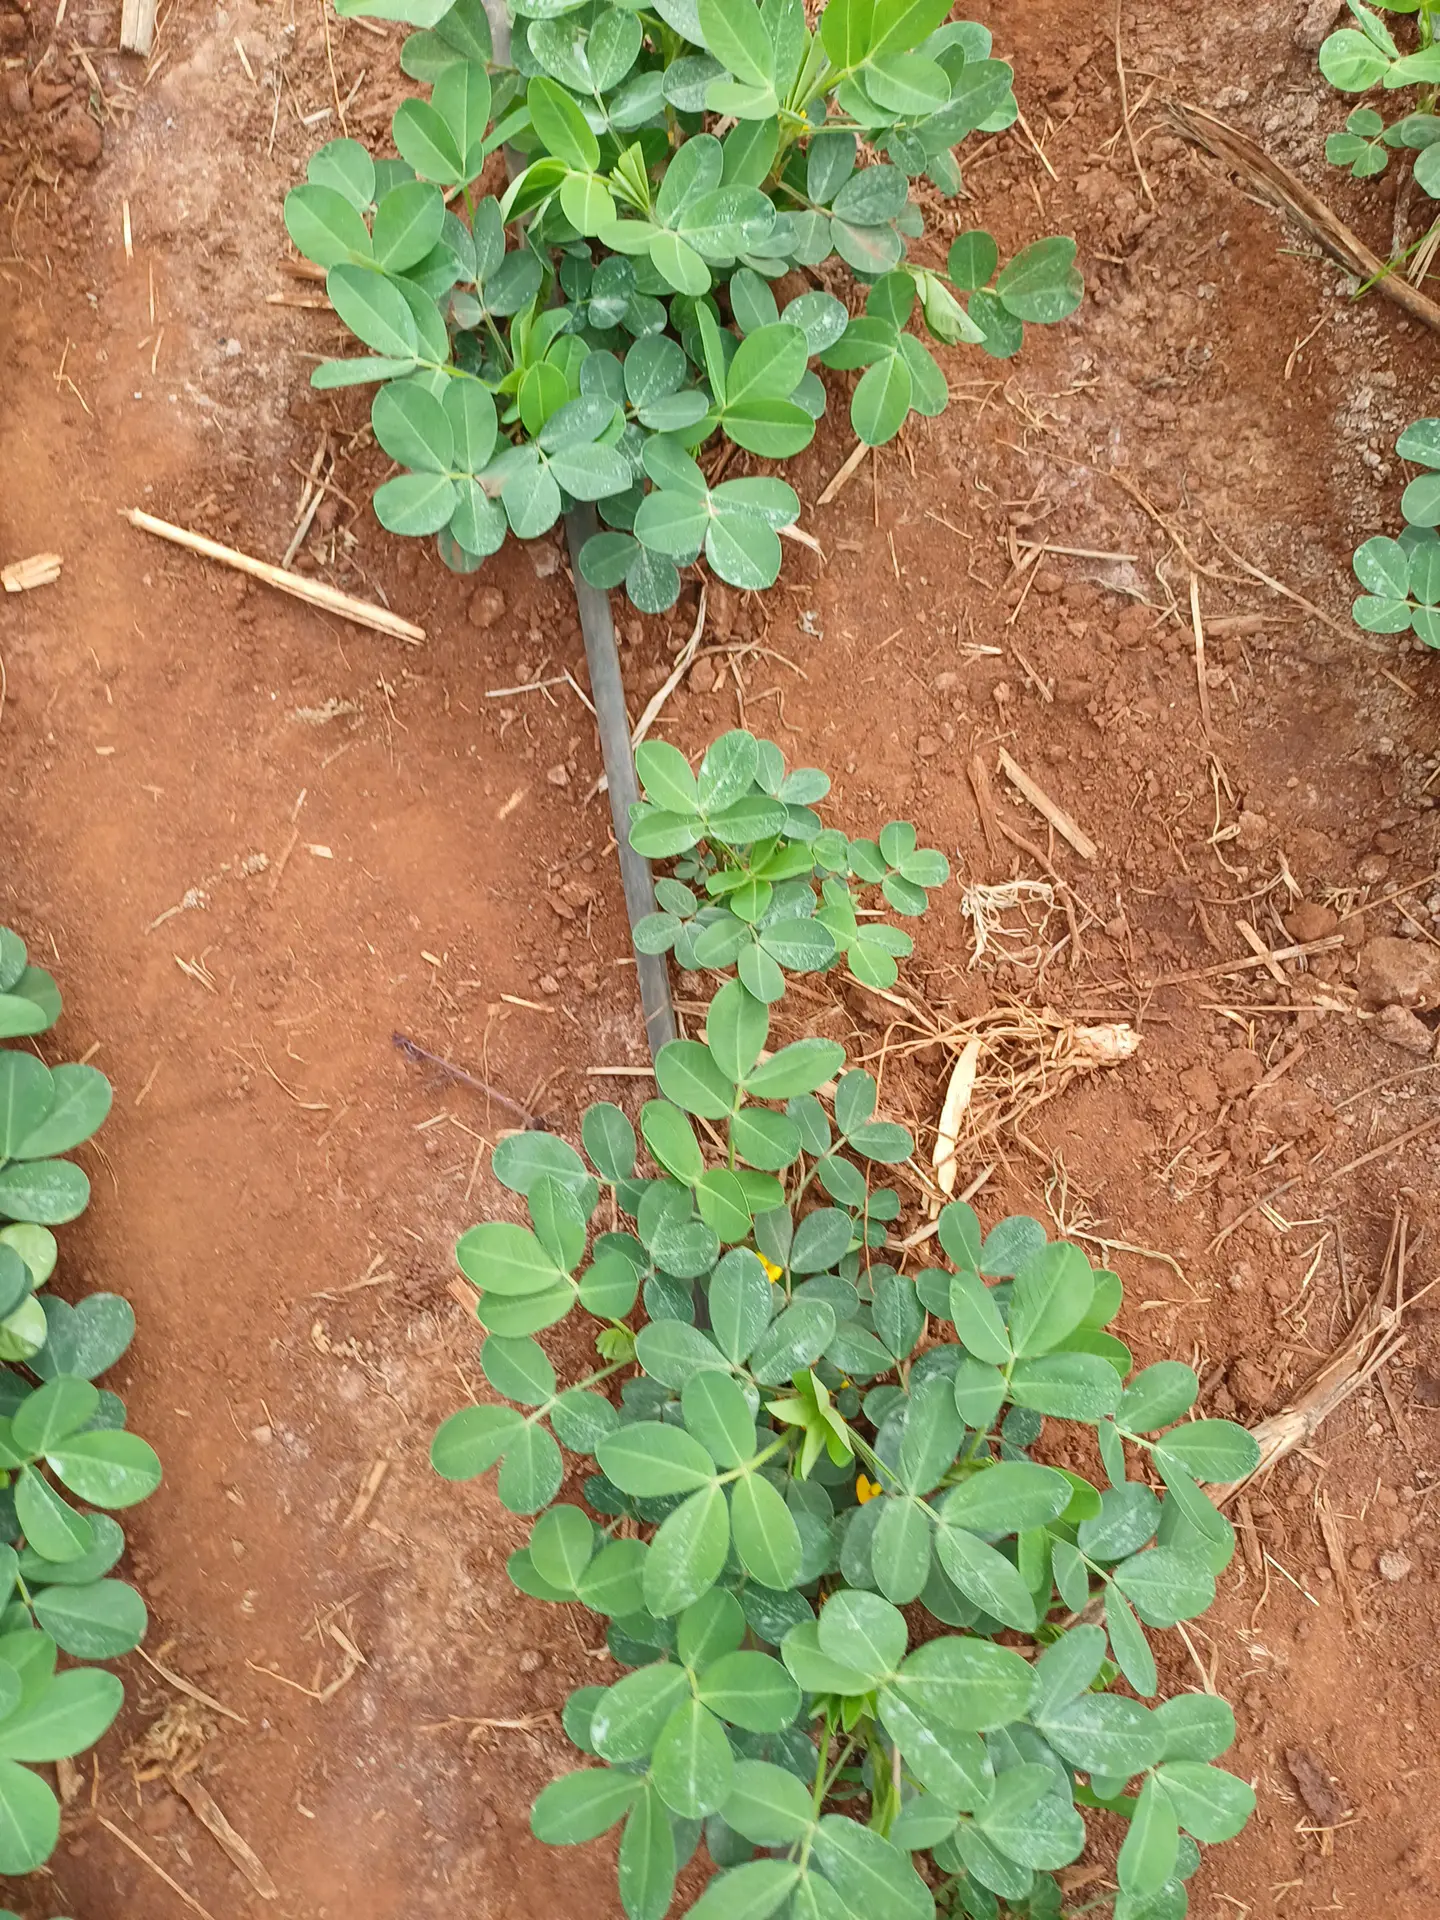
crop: groundnut
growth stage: flowering
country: Kenya
